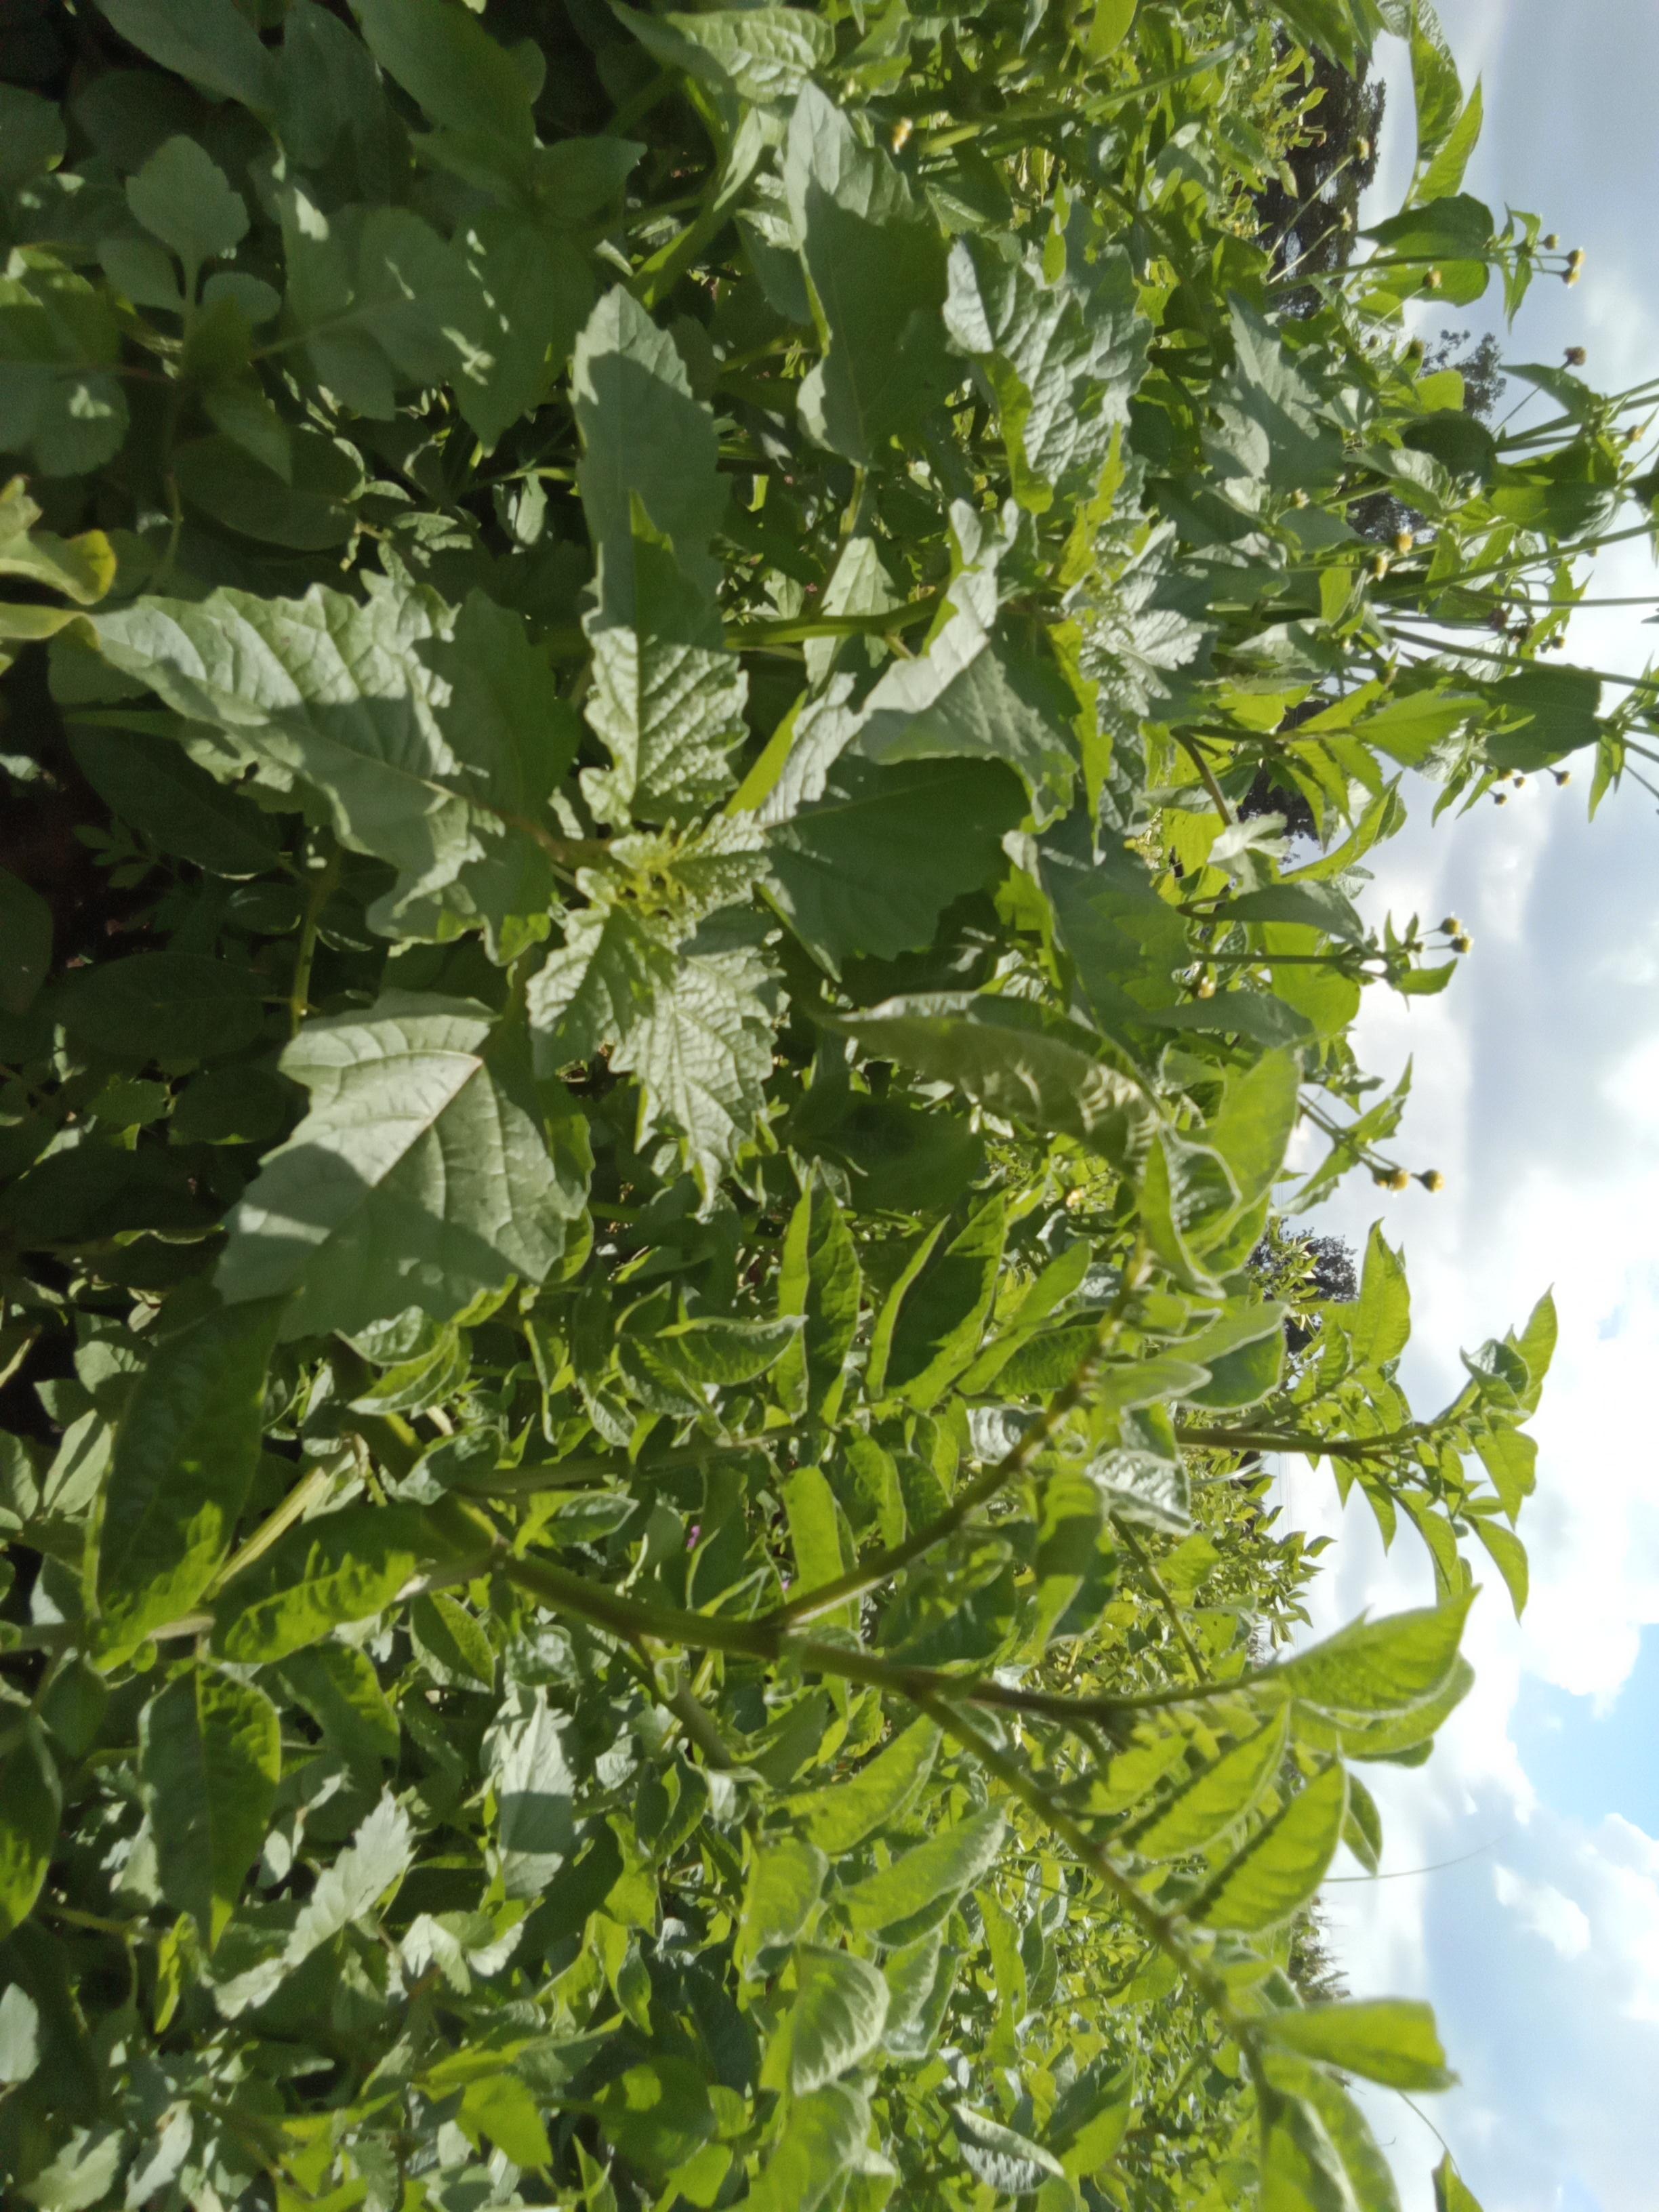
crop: potato
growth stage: vegetative
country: Kenya
